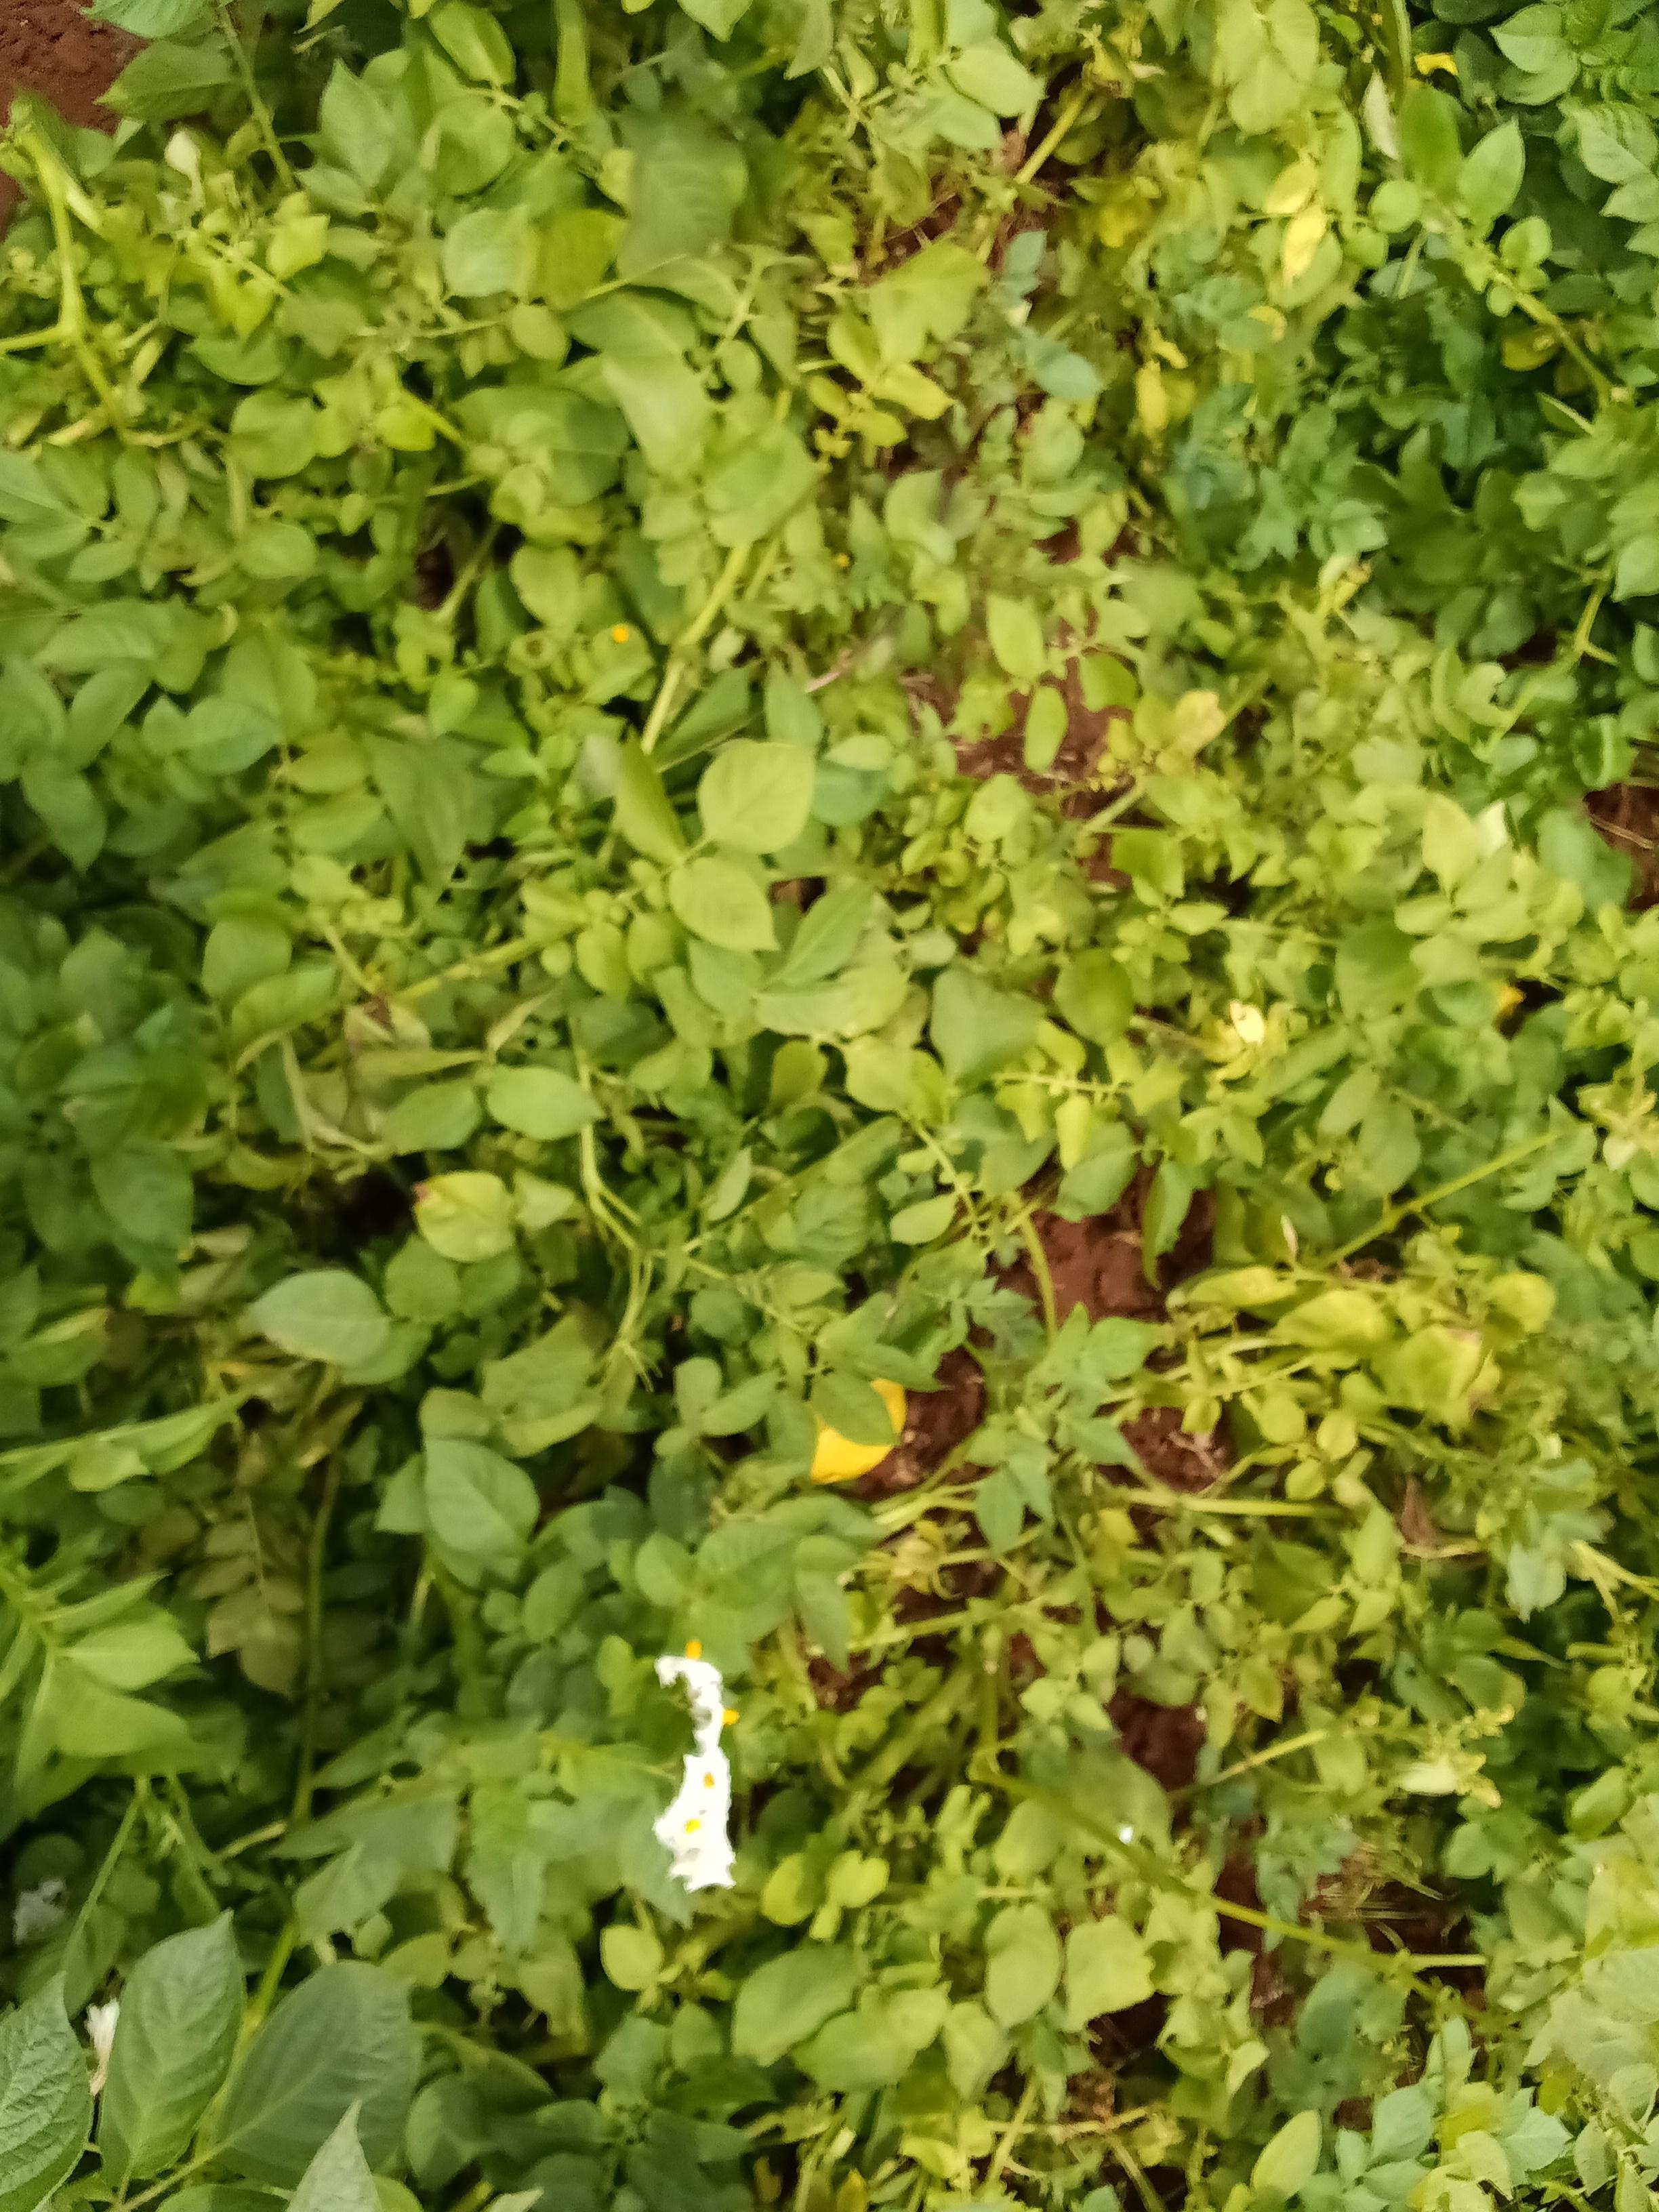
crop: potato
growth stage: maturity
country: Kenya
